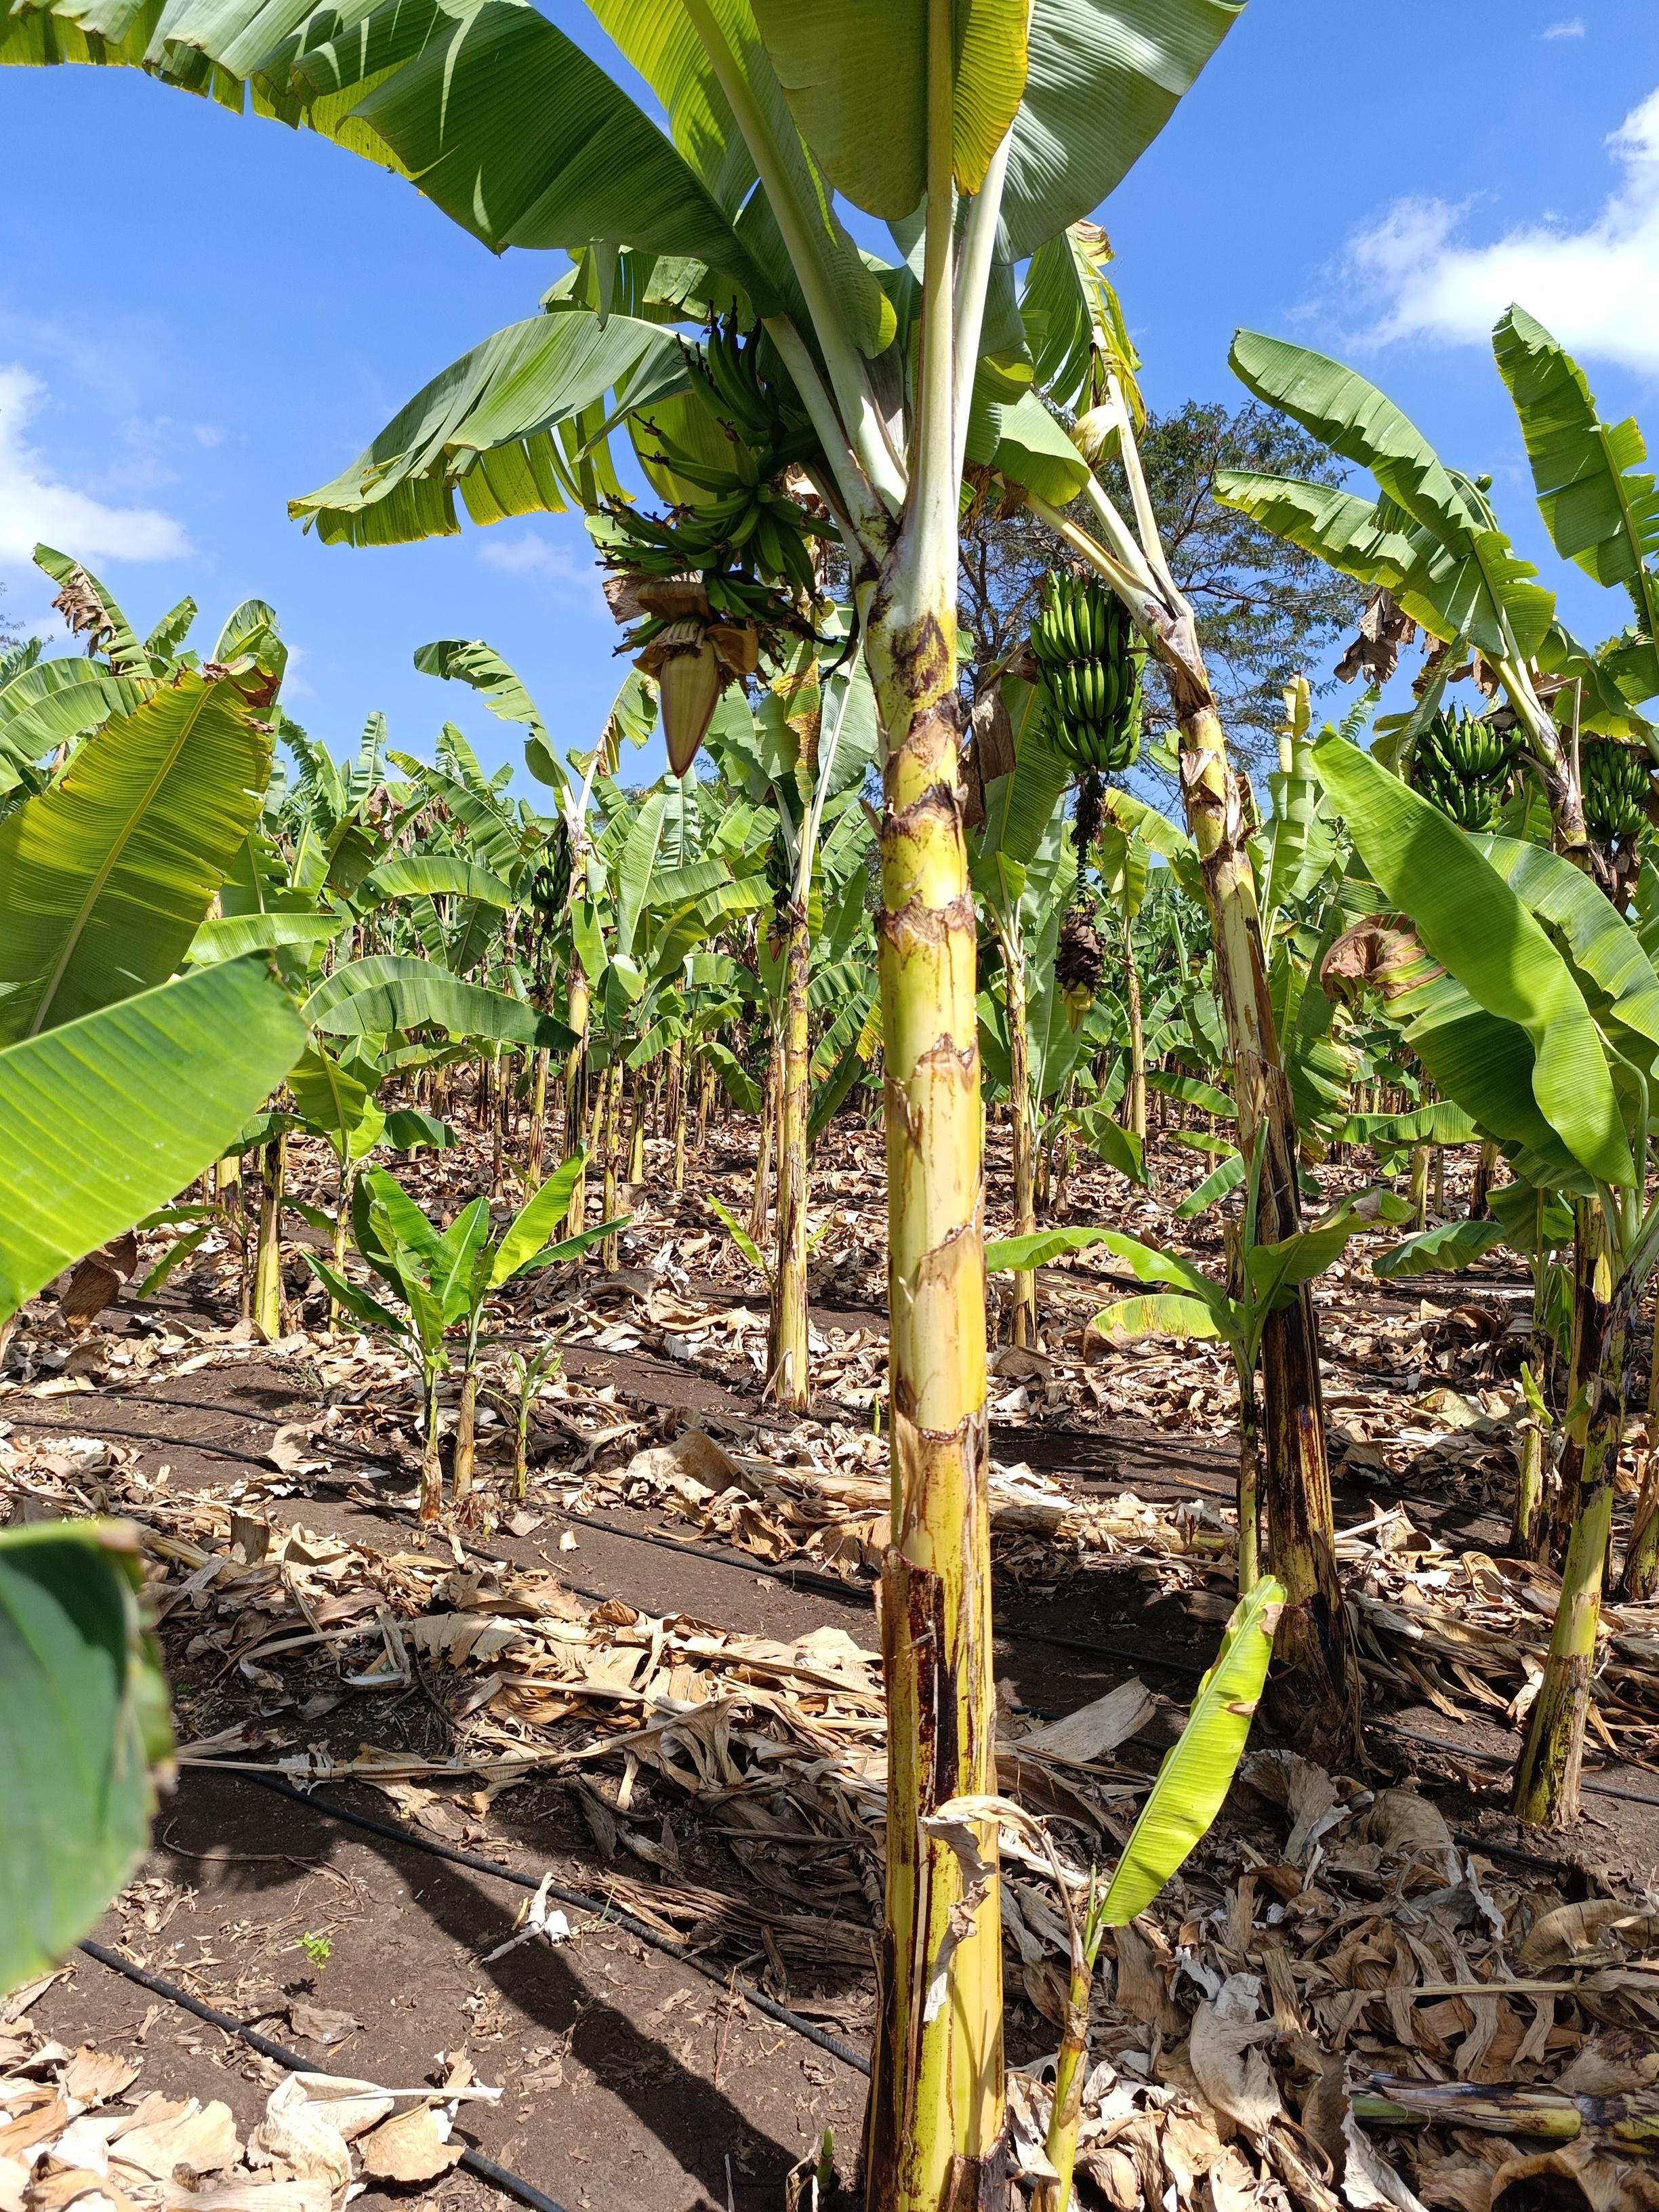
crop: banana
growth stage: development fruit
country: Tanzania
